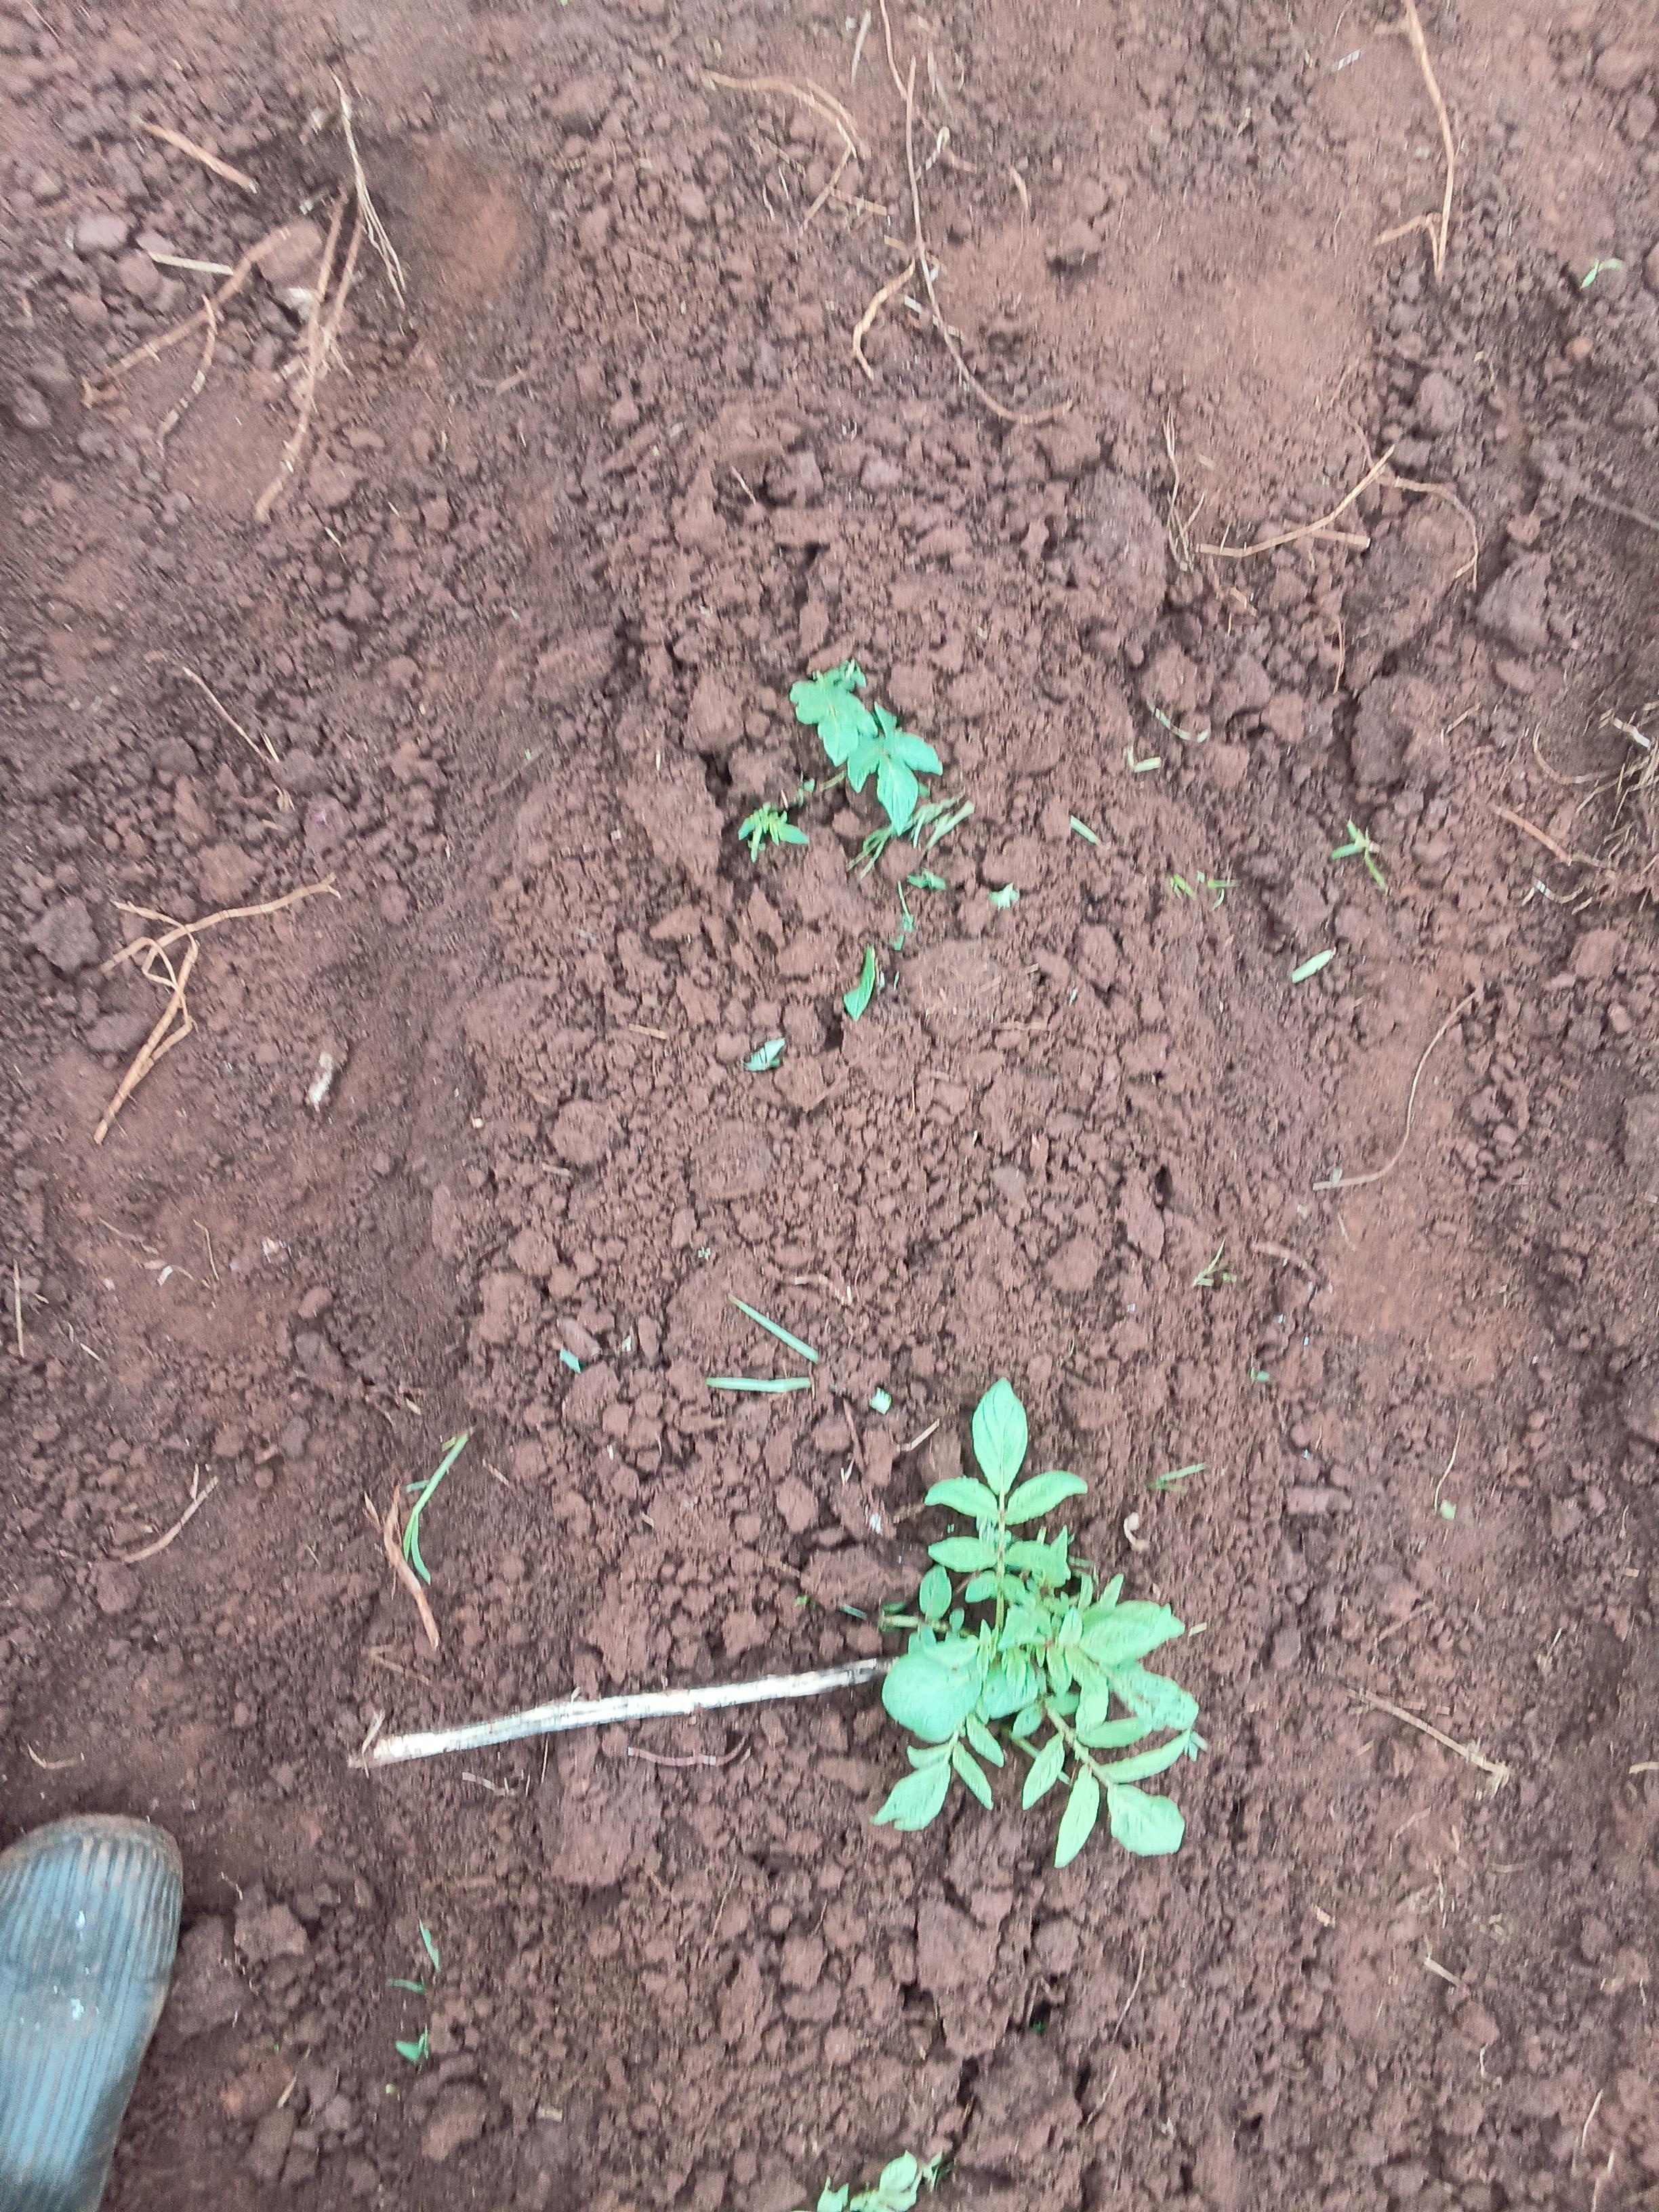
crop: potato
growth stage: sprouting emergence
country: Kenya
